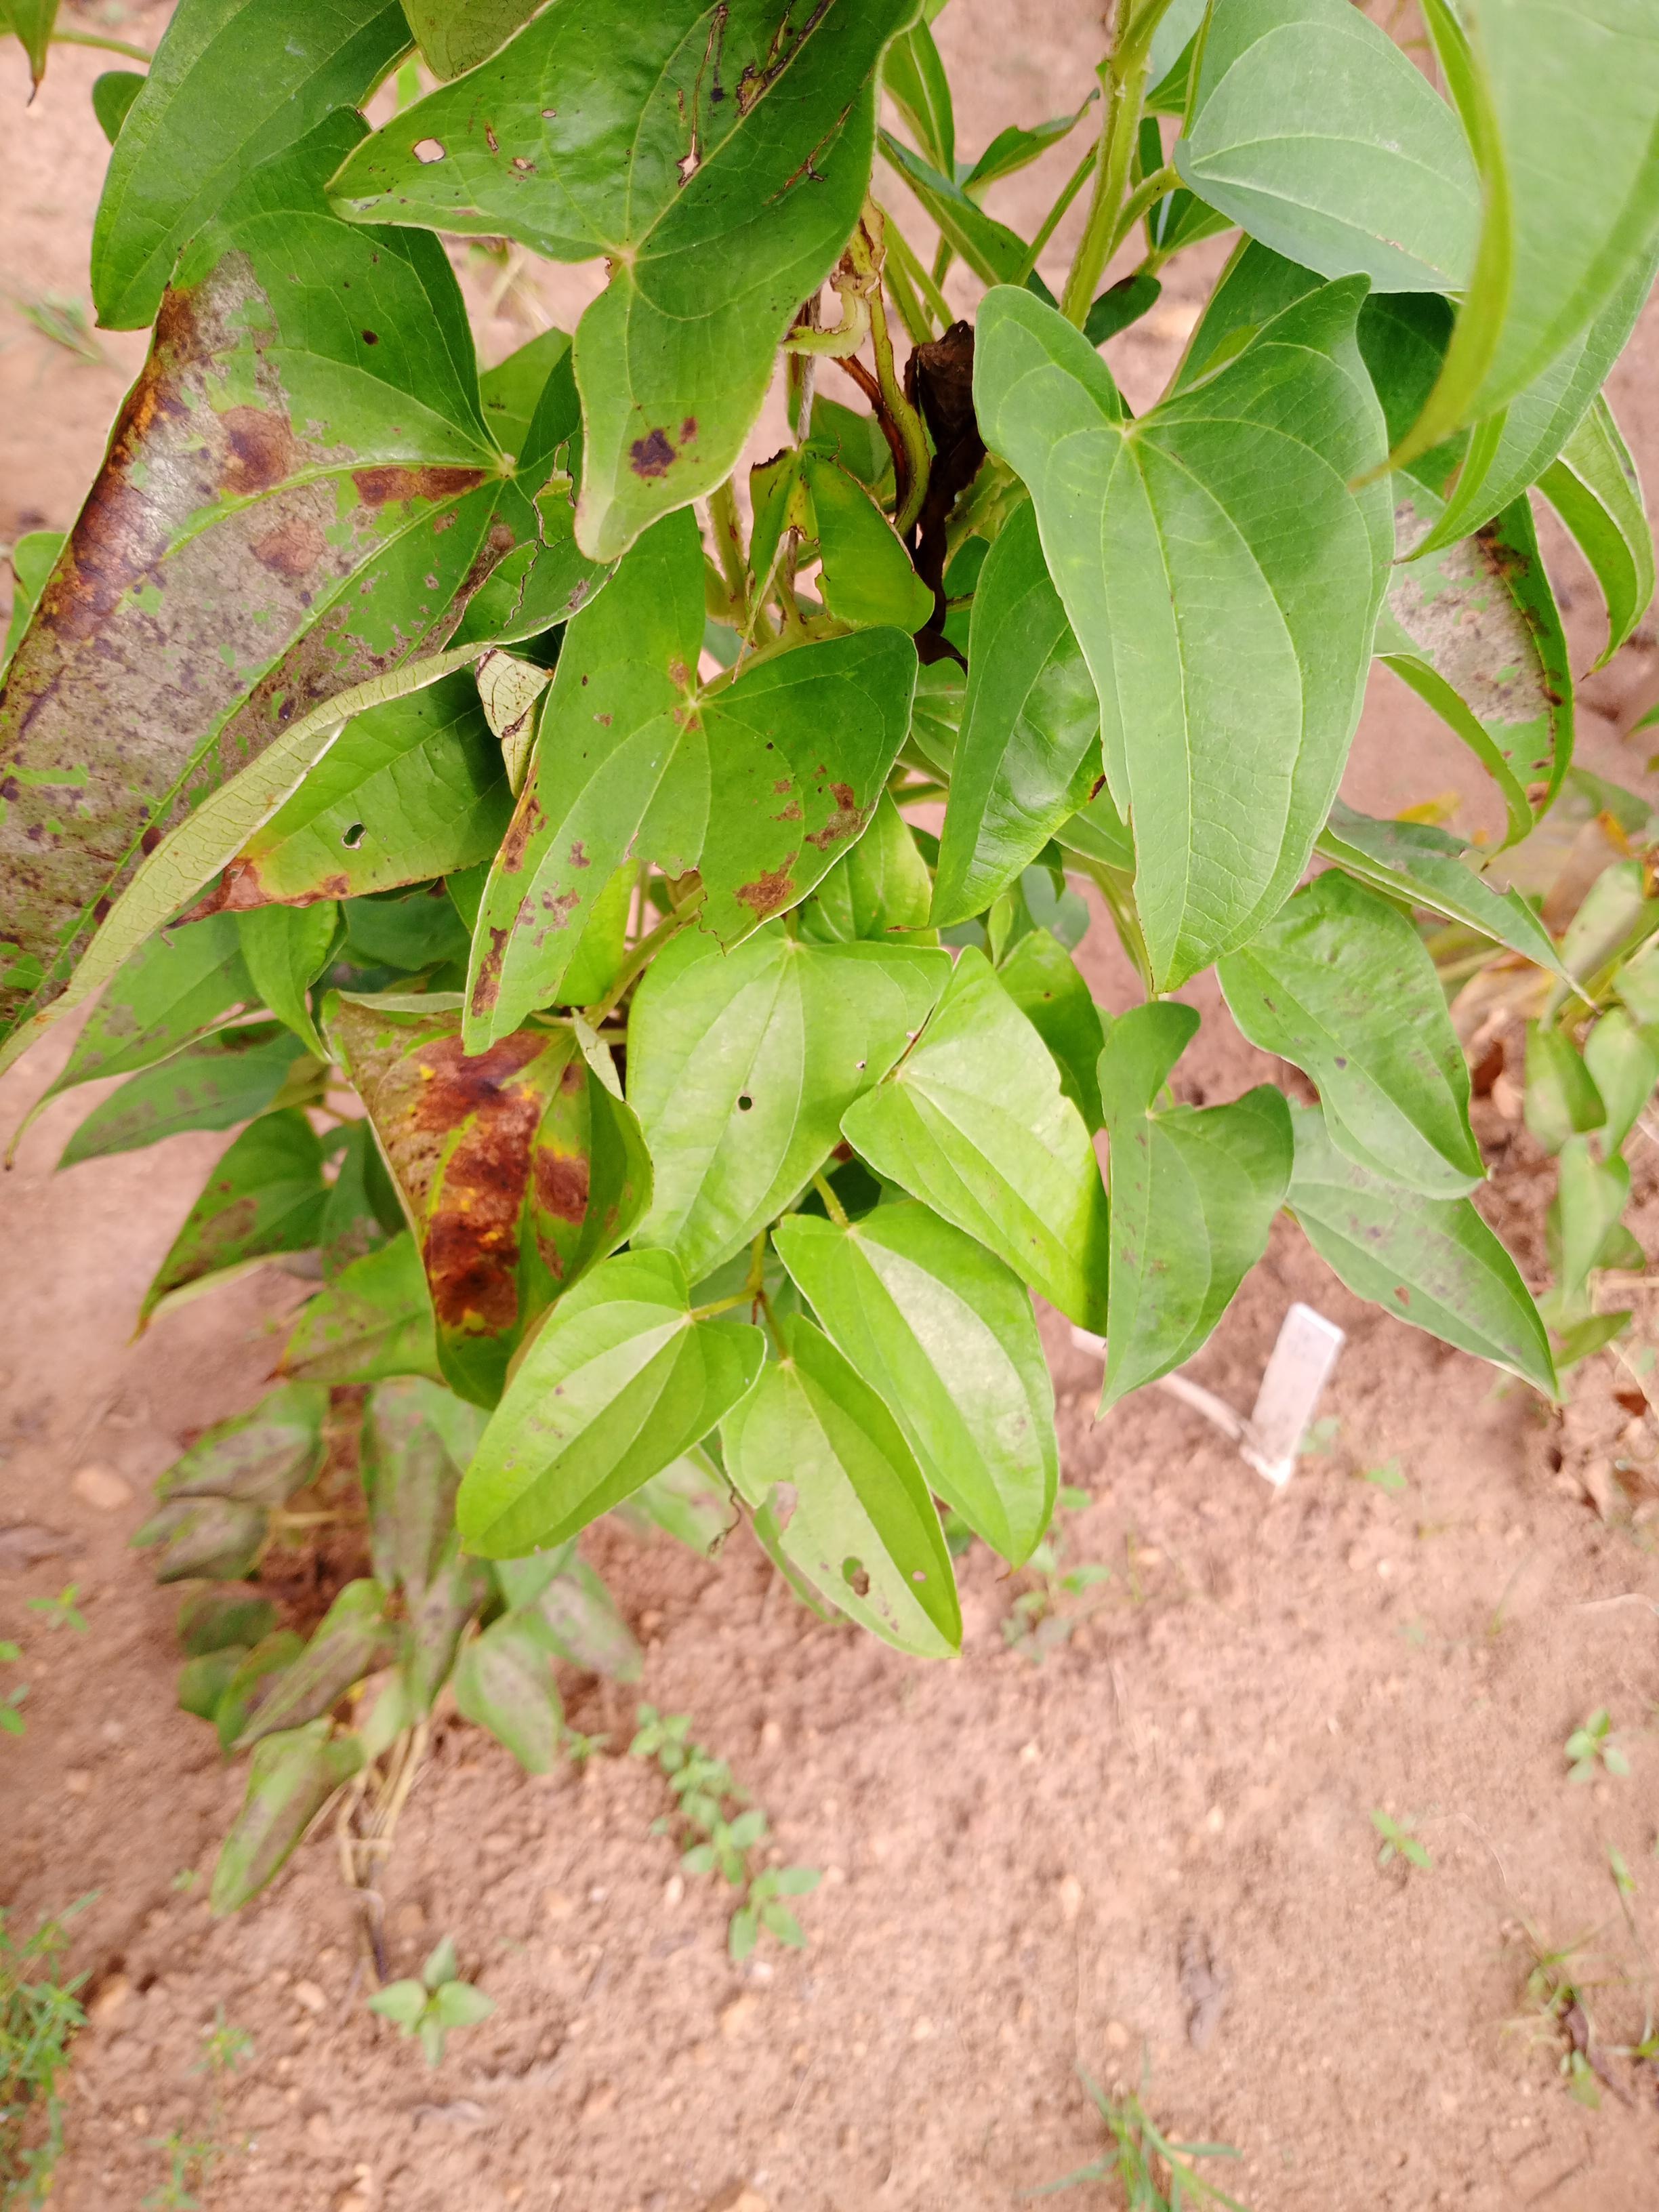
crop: yam
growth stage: vegetative
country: Nigeria
